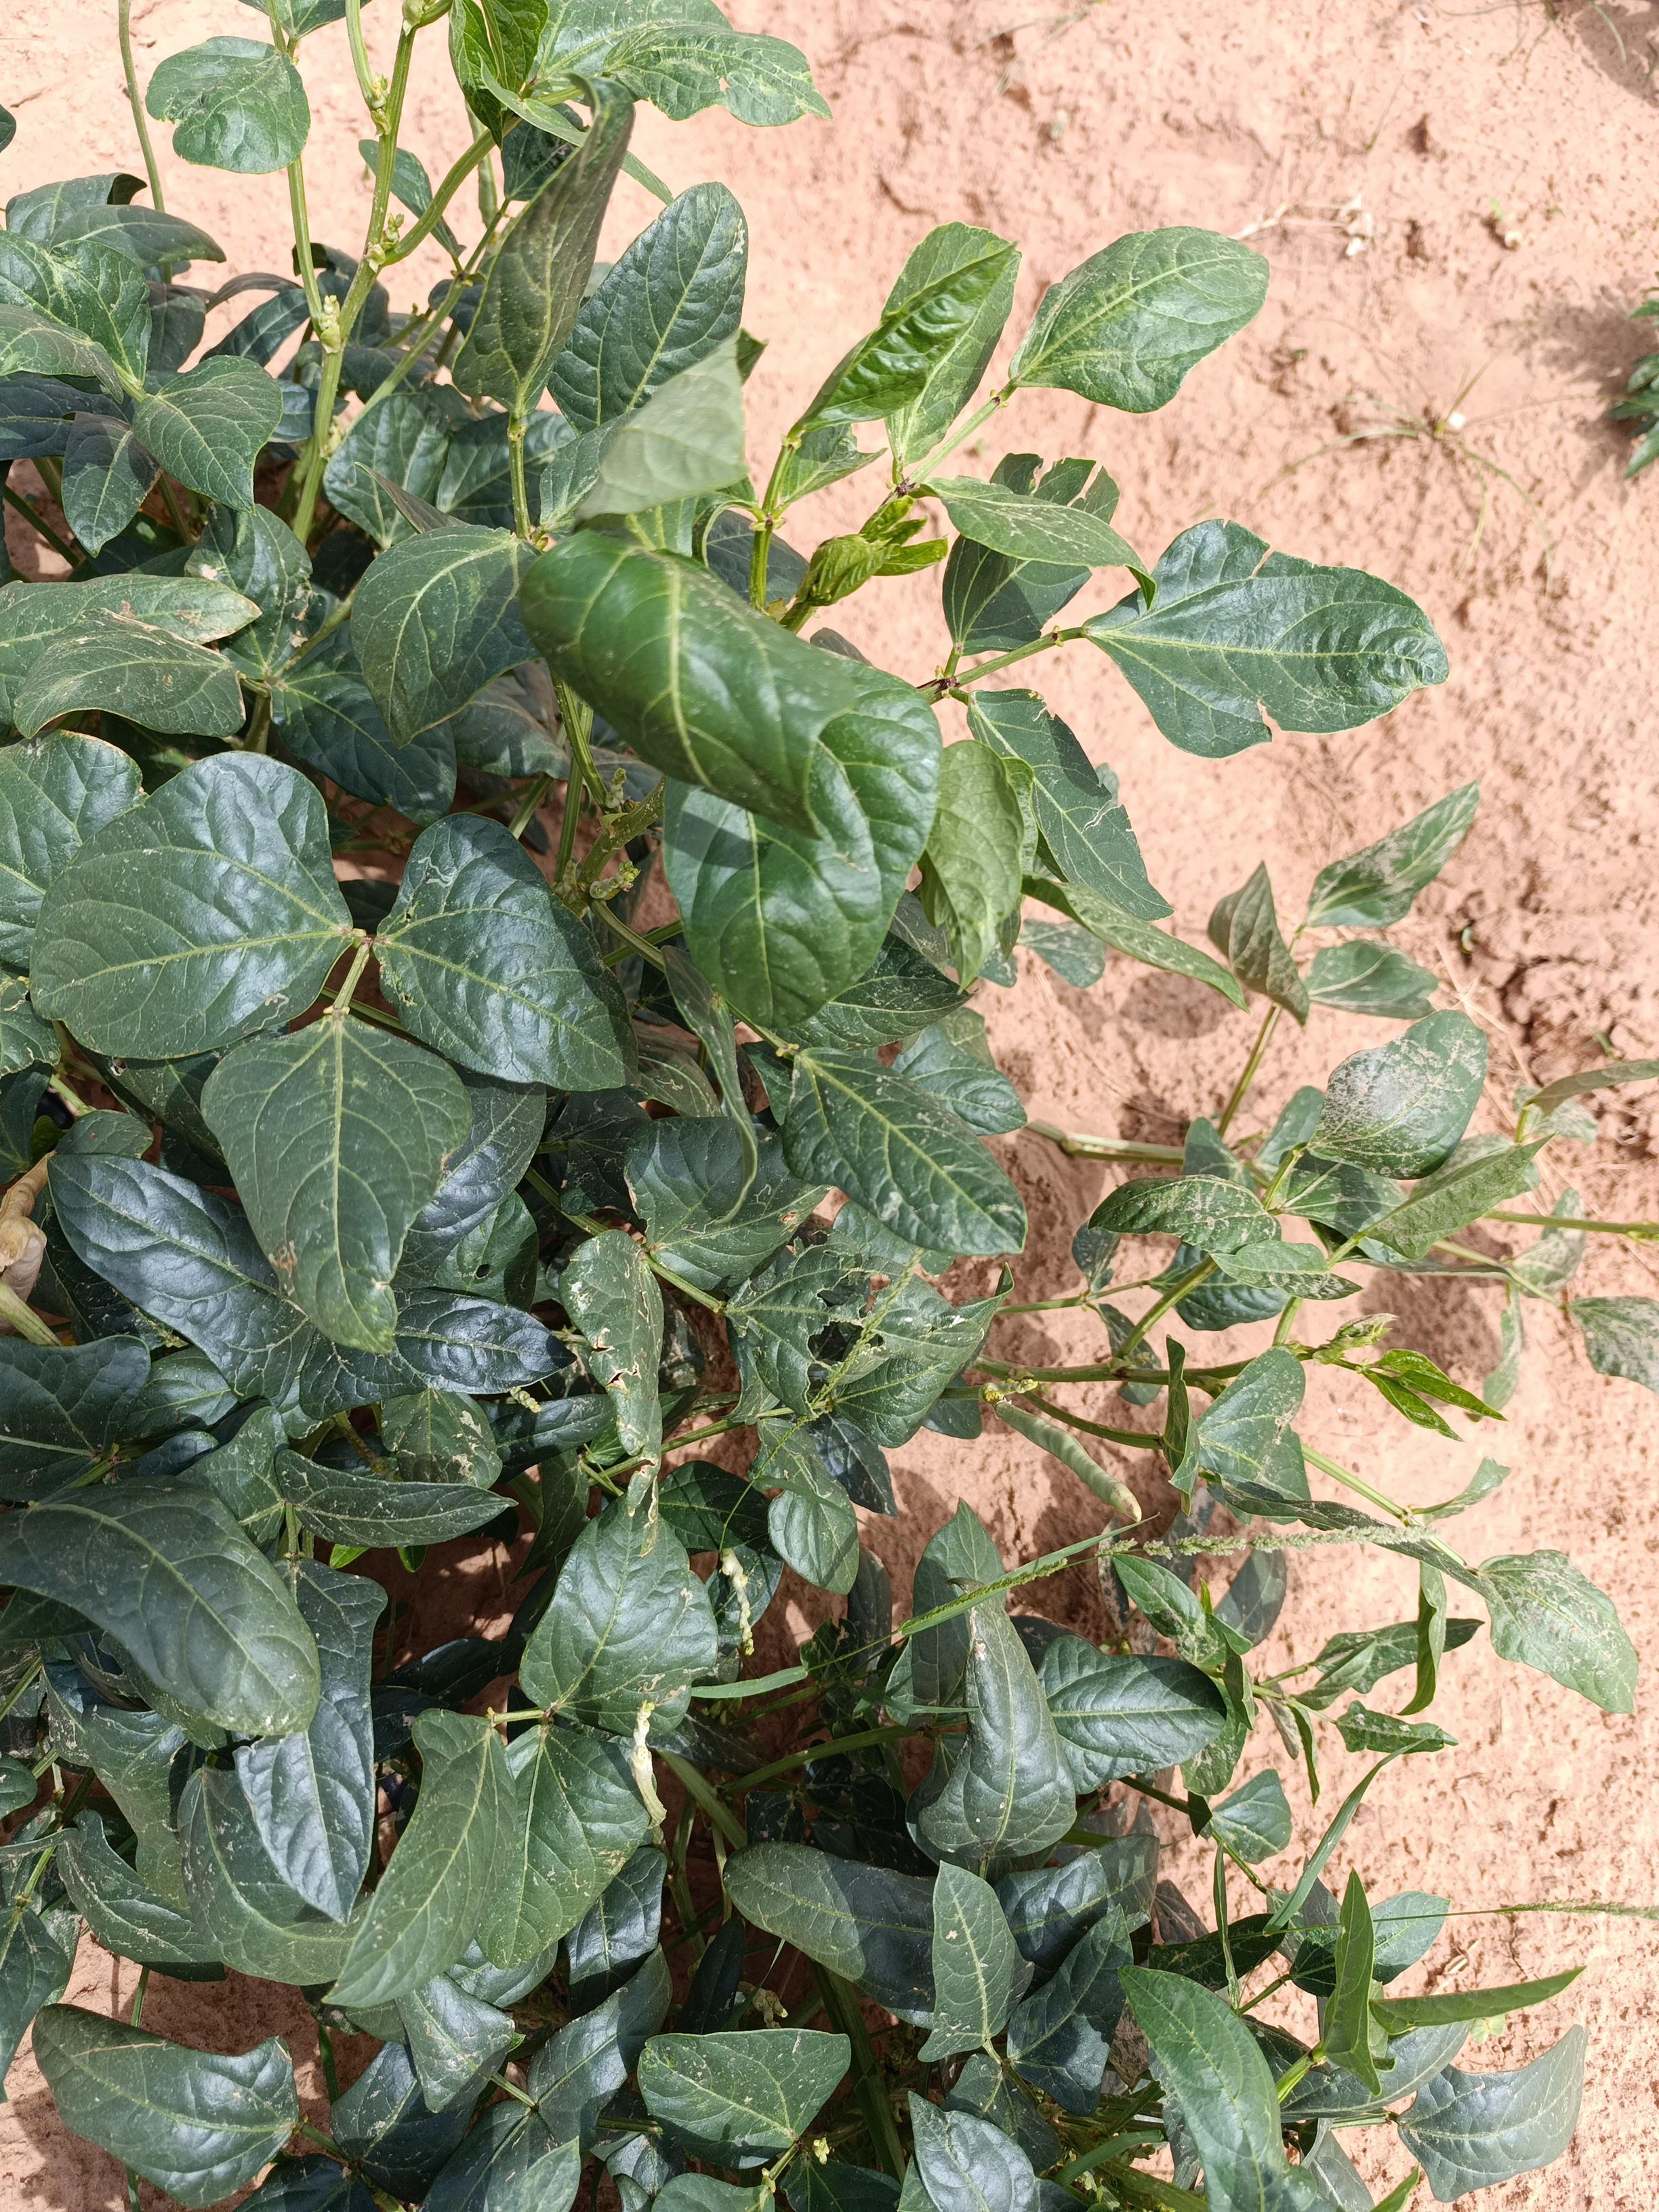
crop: cowpea
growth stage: development pod
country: Nigeria
